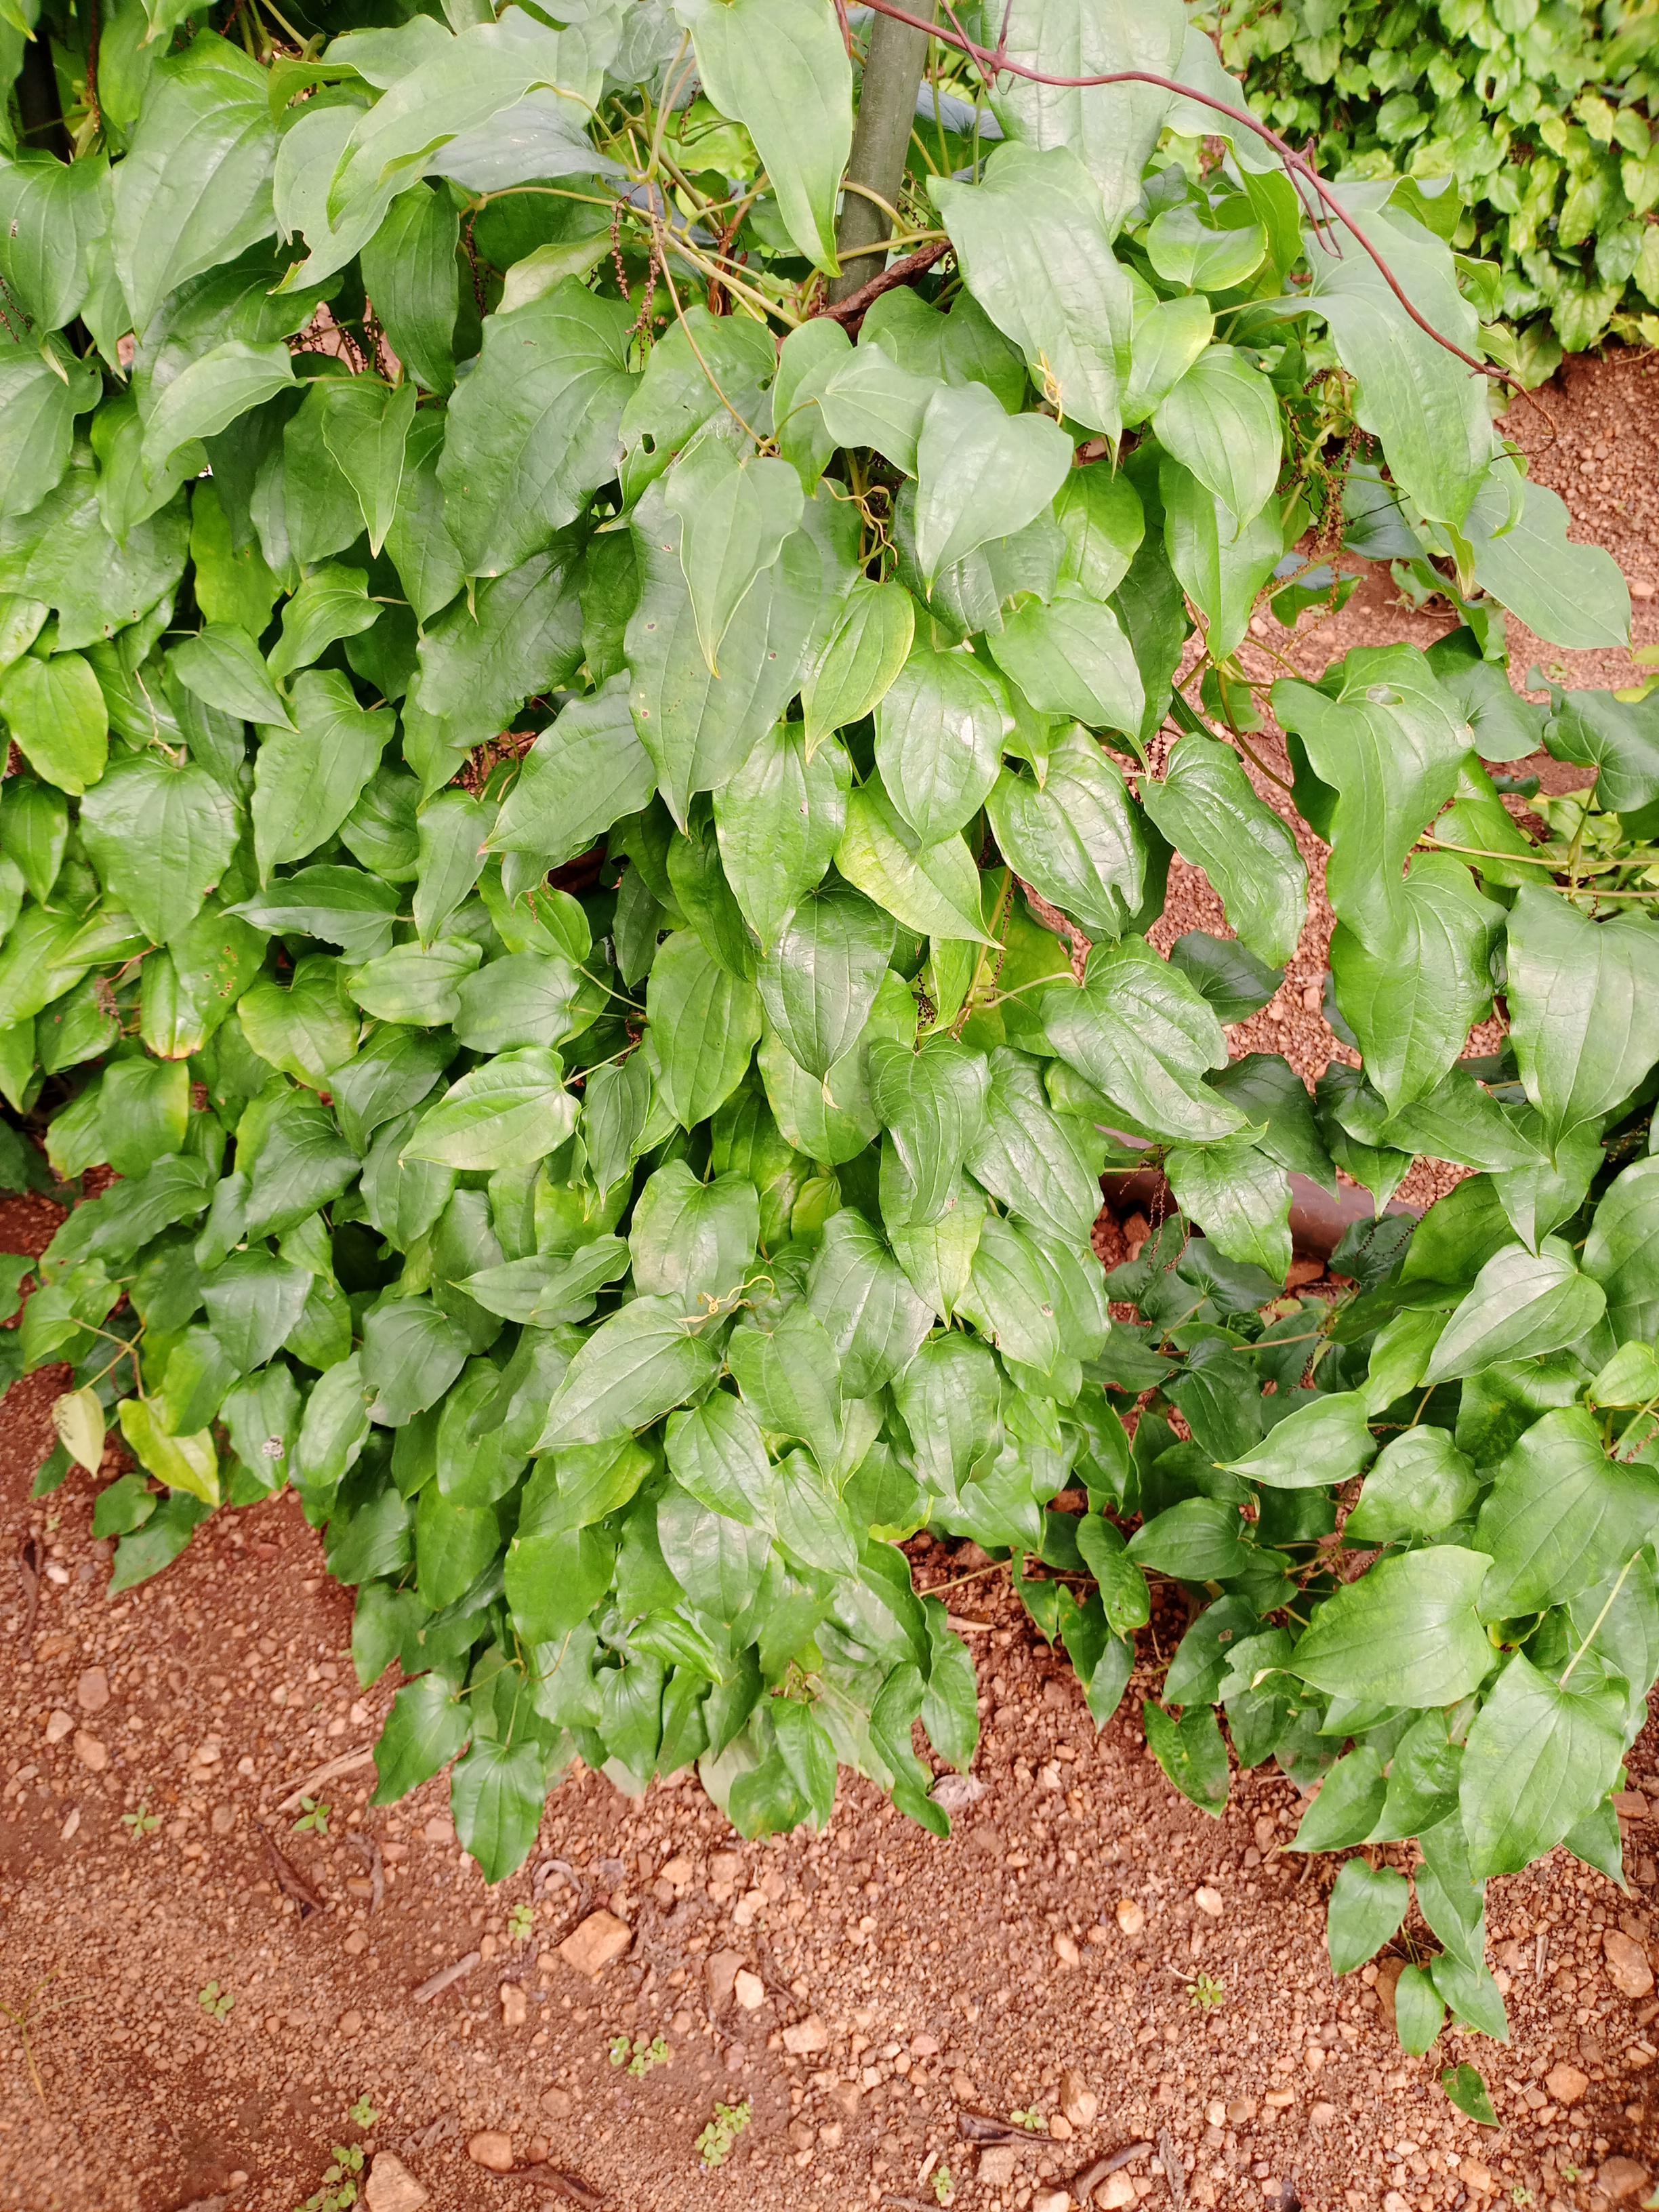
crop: yam
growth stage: vegetative
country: Nigeria
